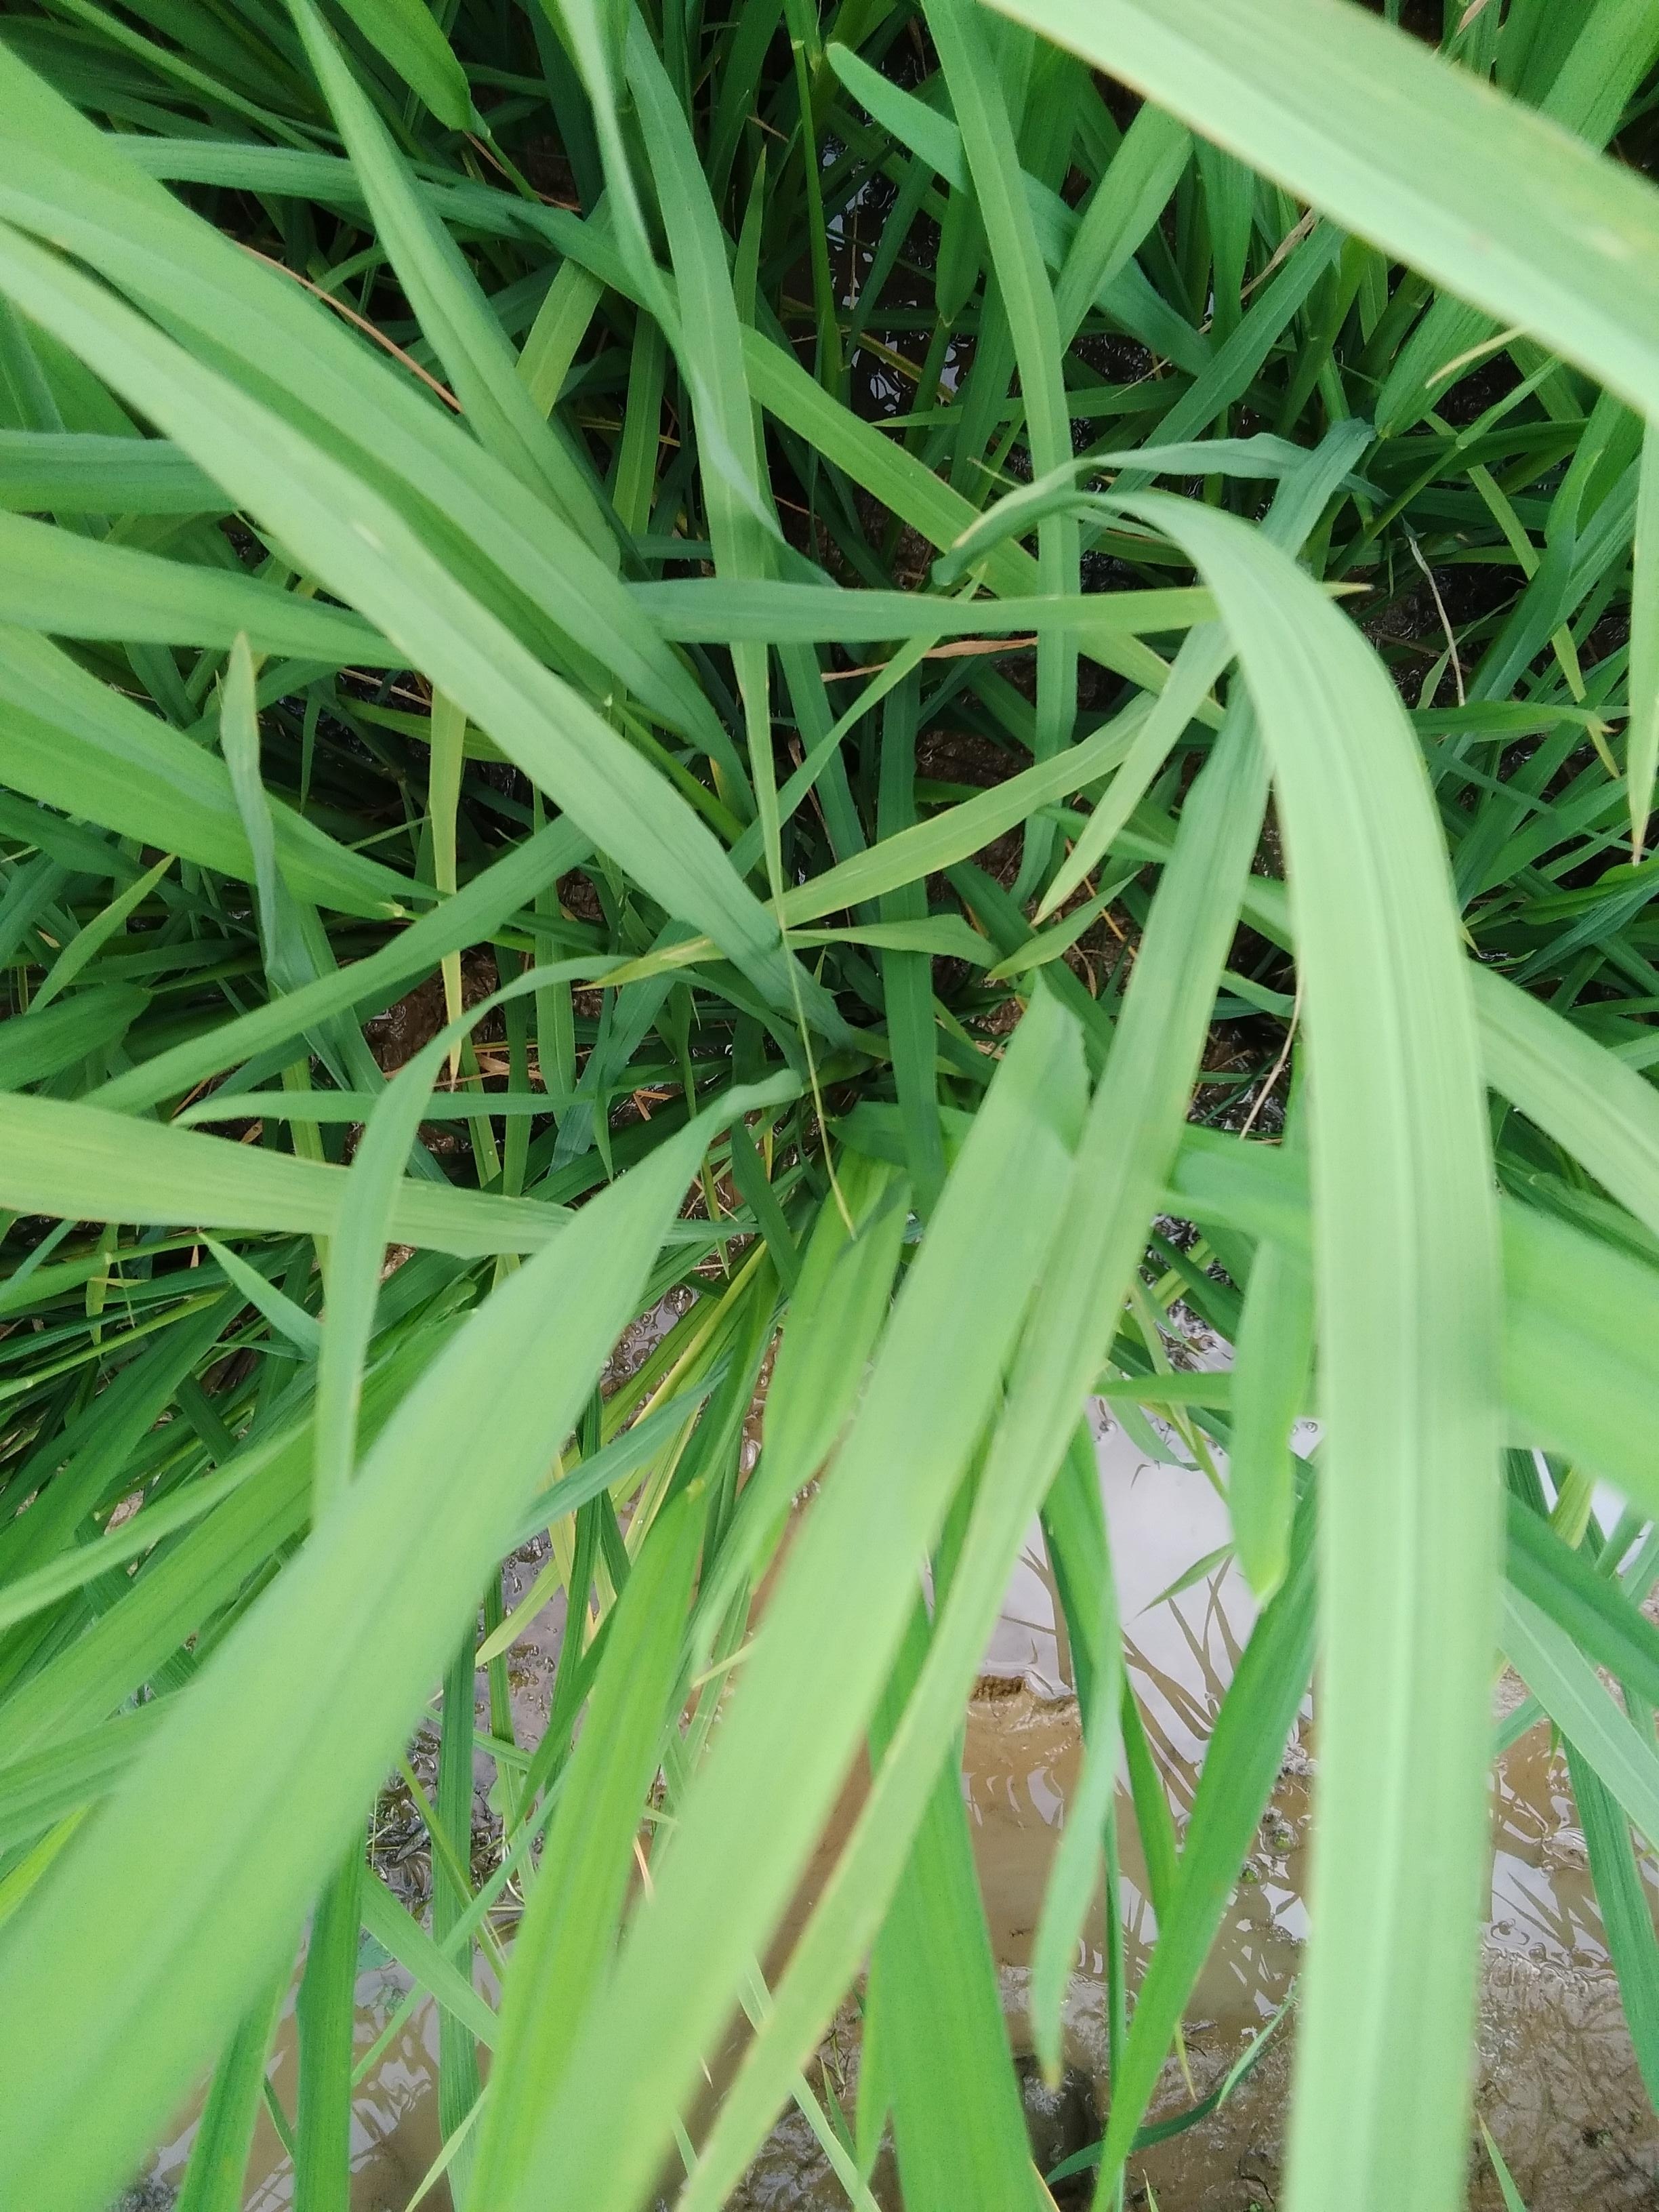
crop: rice
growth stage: booting
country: Nigeria
